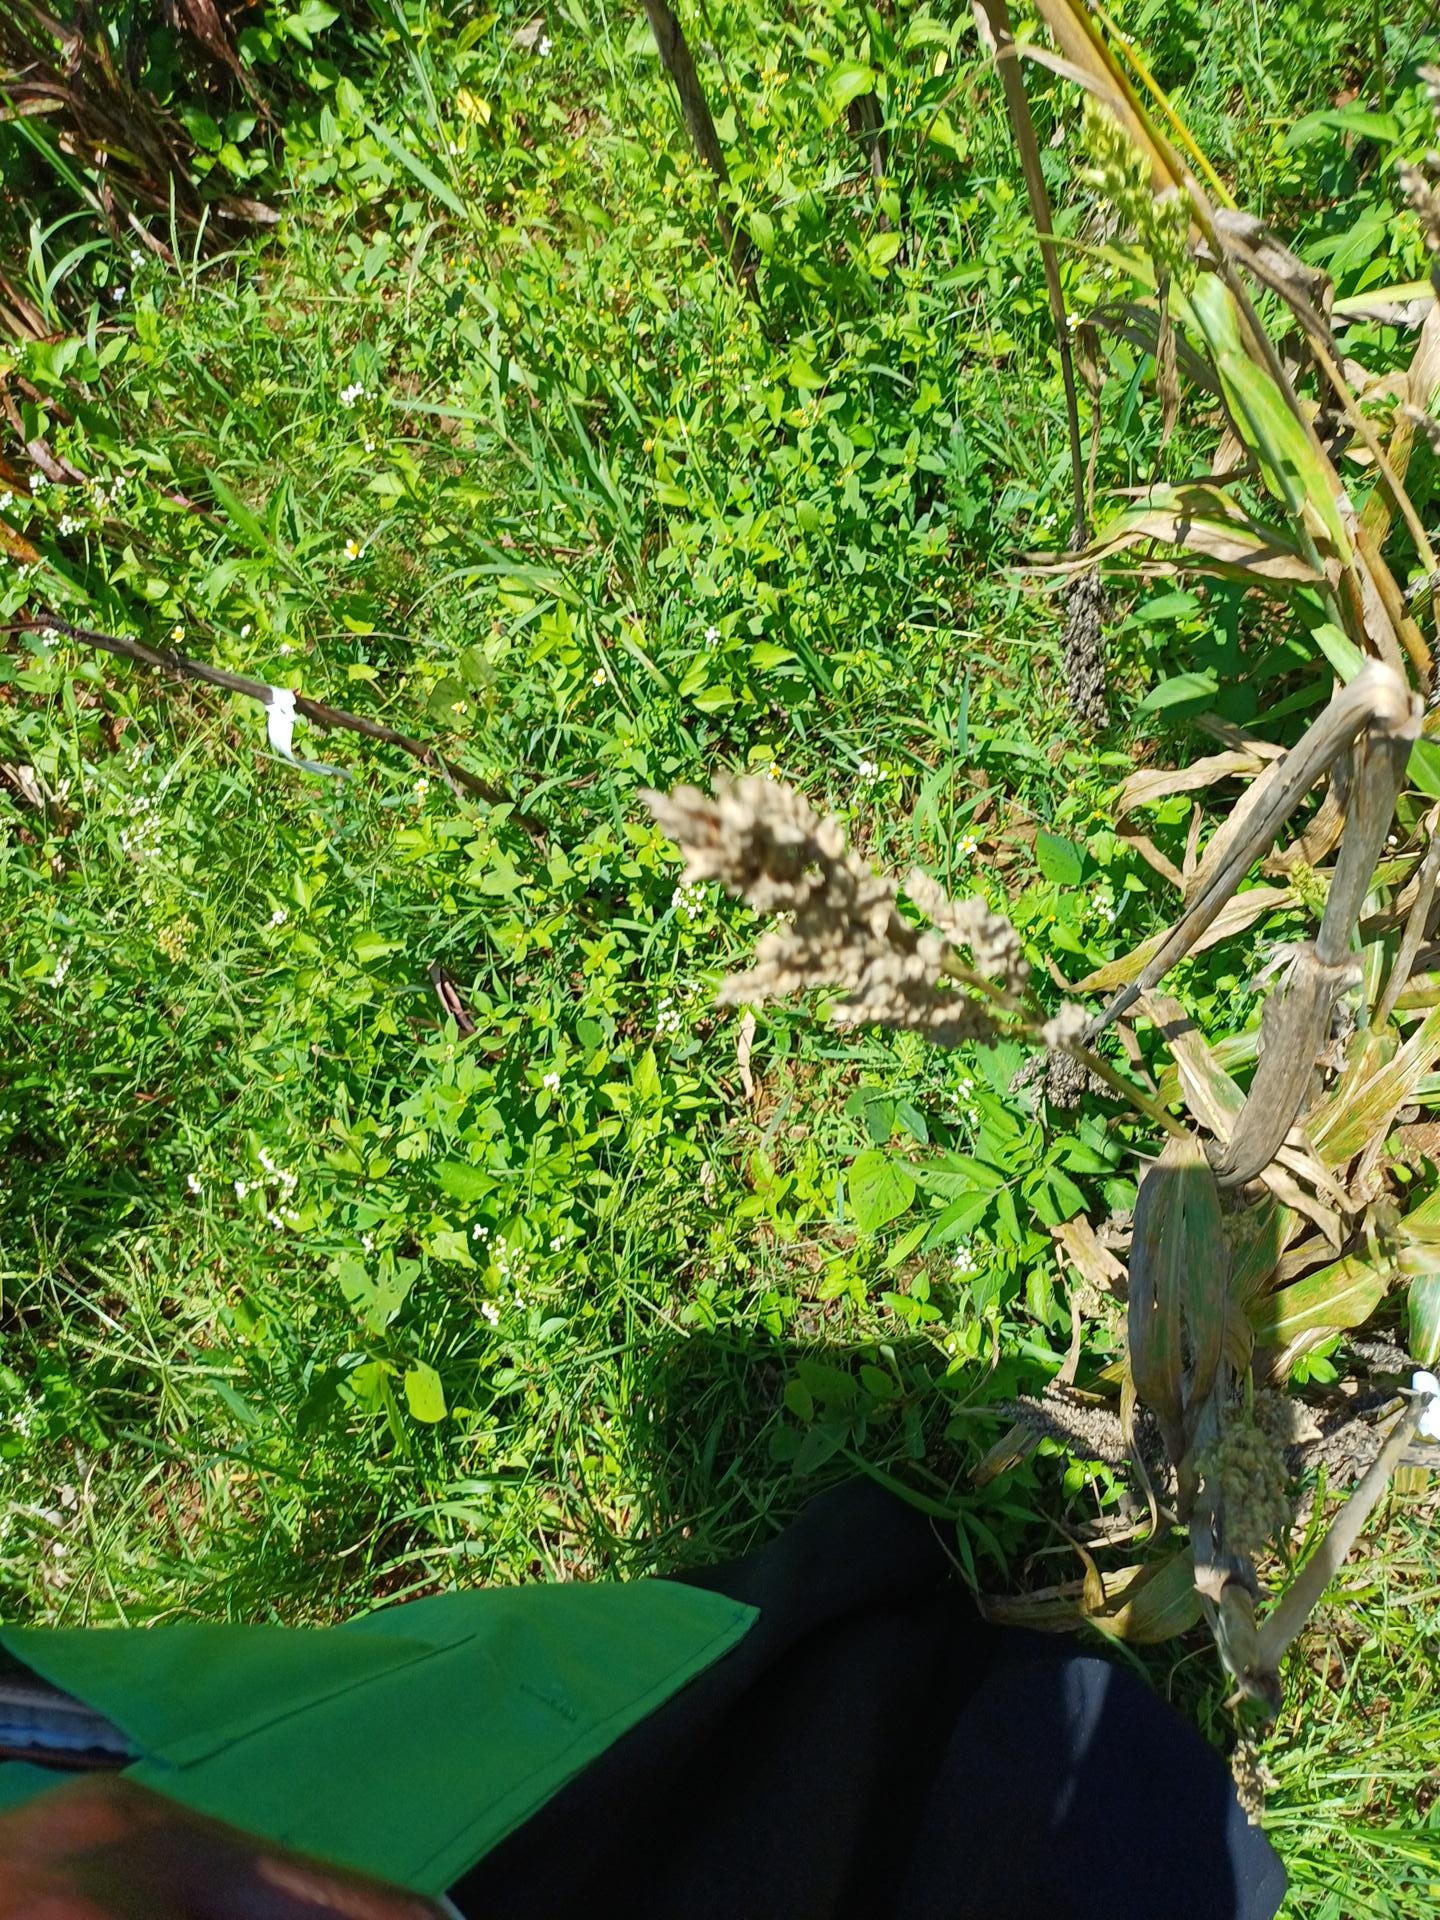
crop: sorghum
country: Kenya
